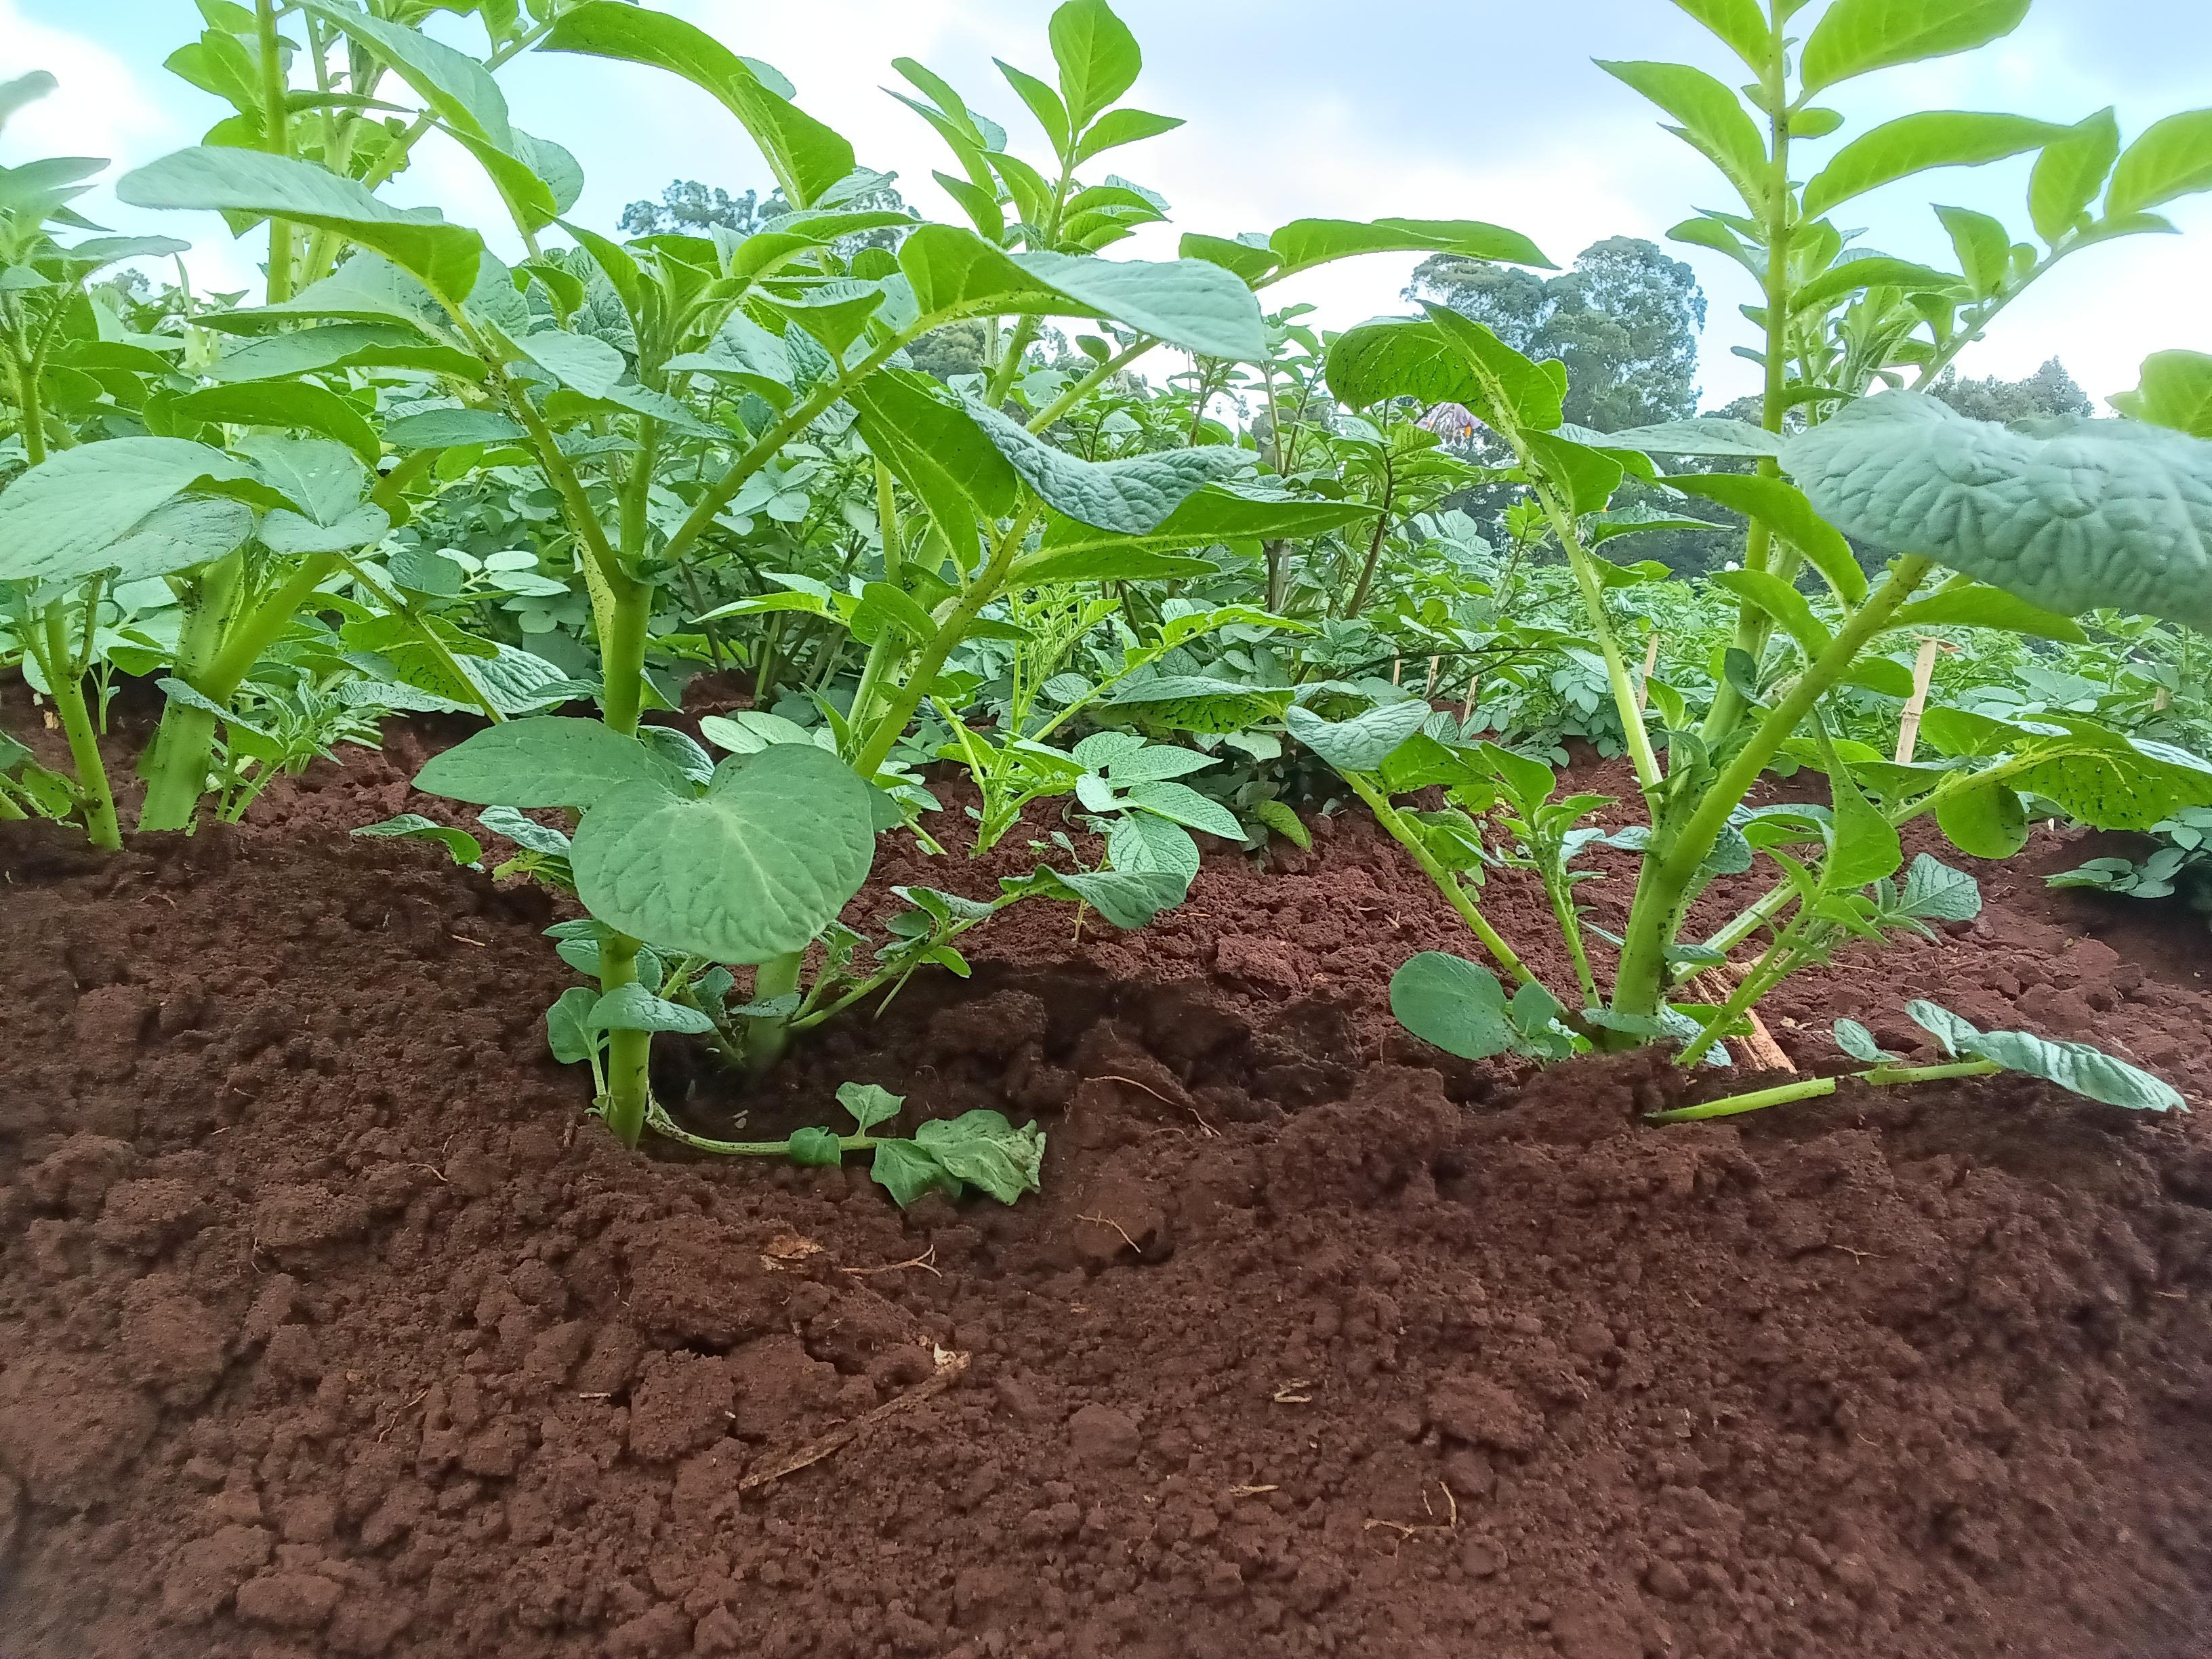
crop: potato
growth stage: flowering
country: Kenya
